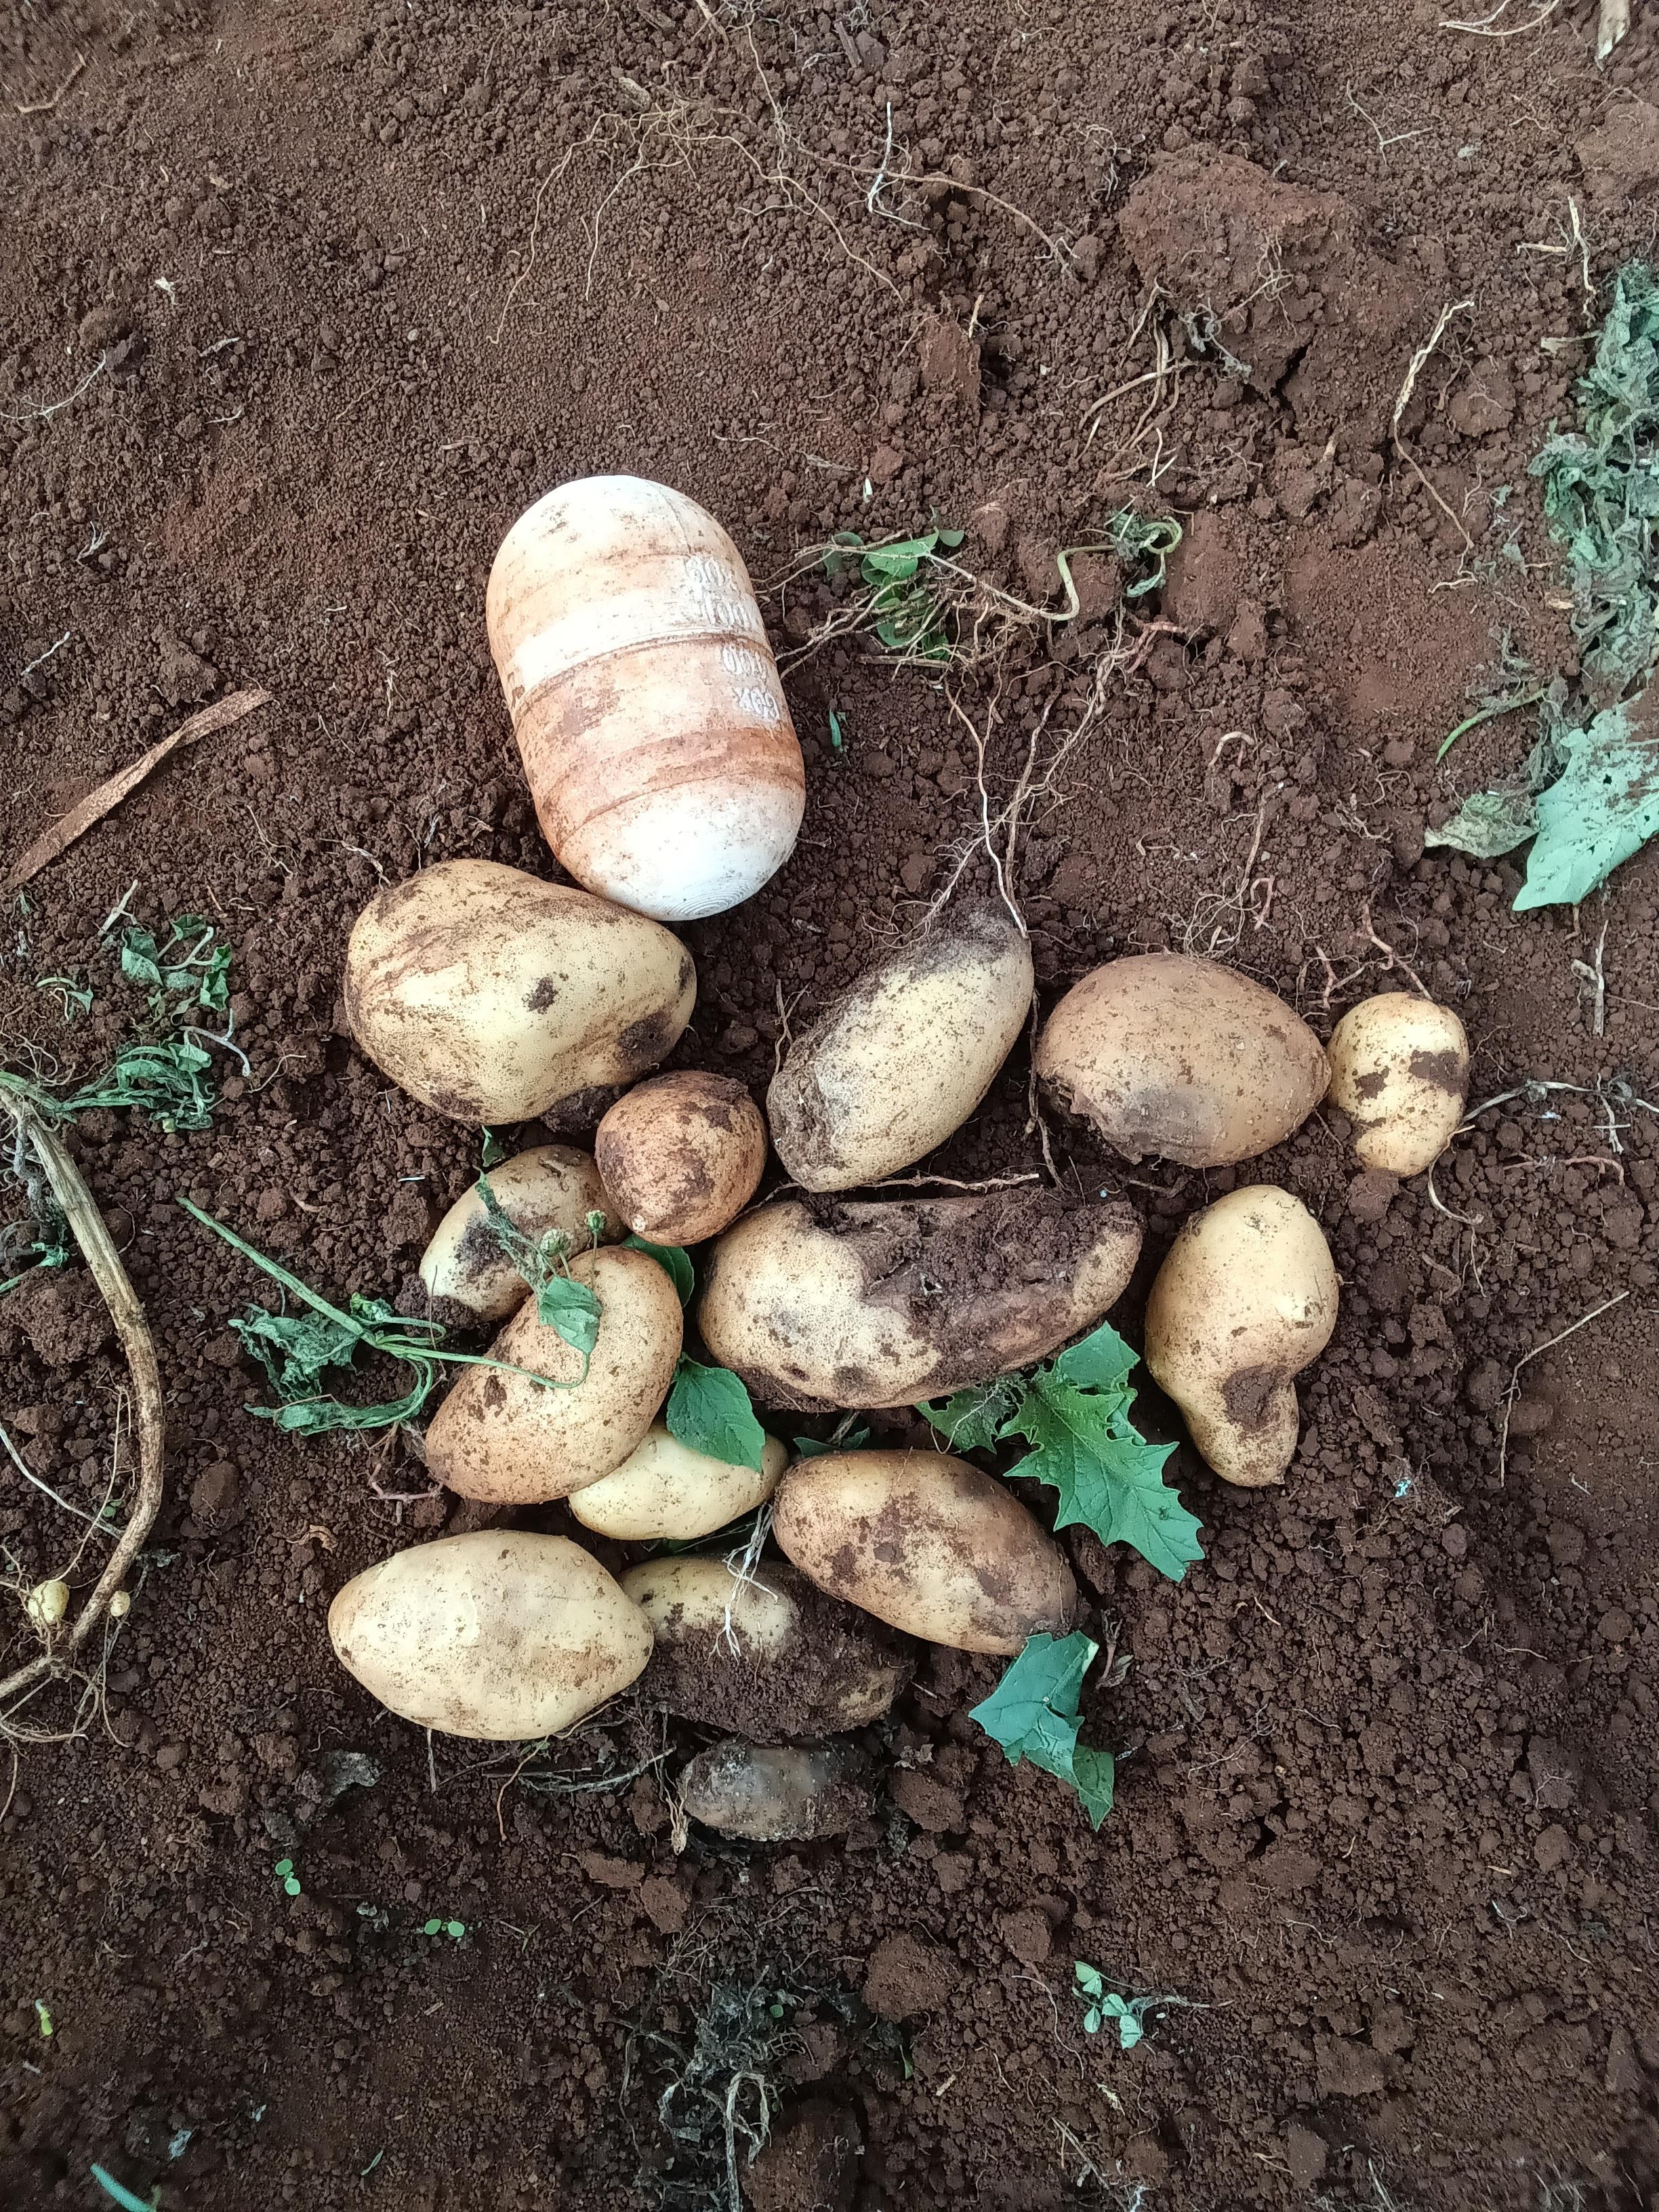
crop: potato
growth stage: harvest
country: Kenya
